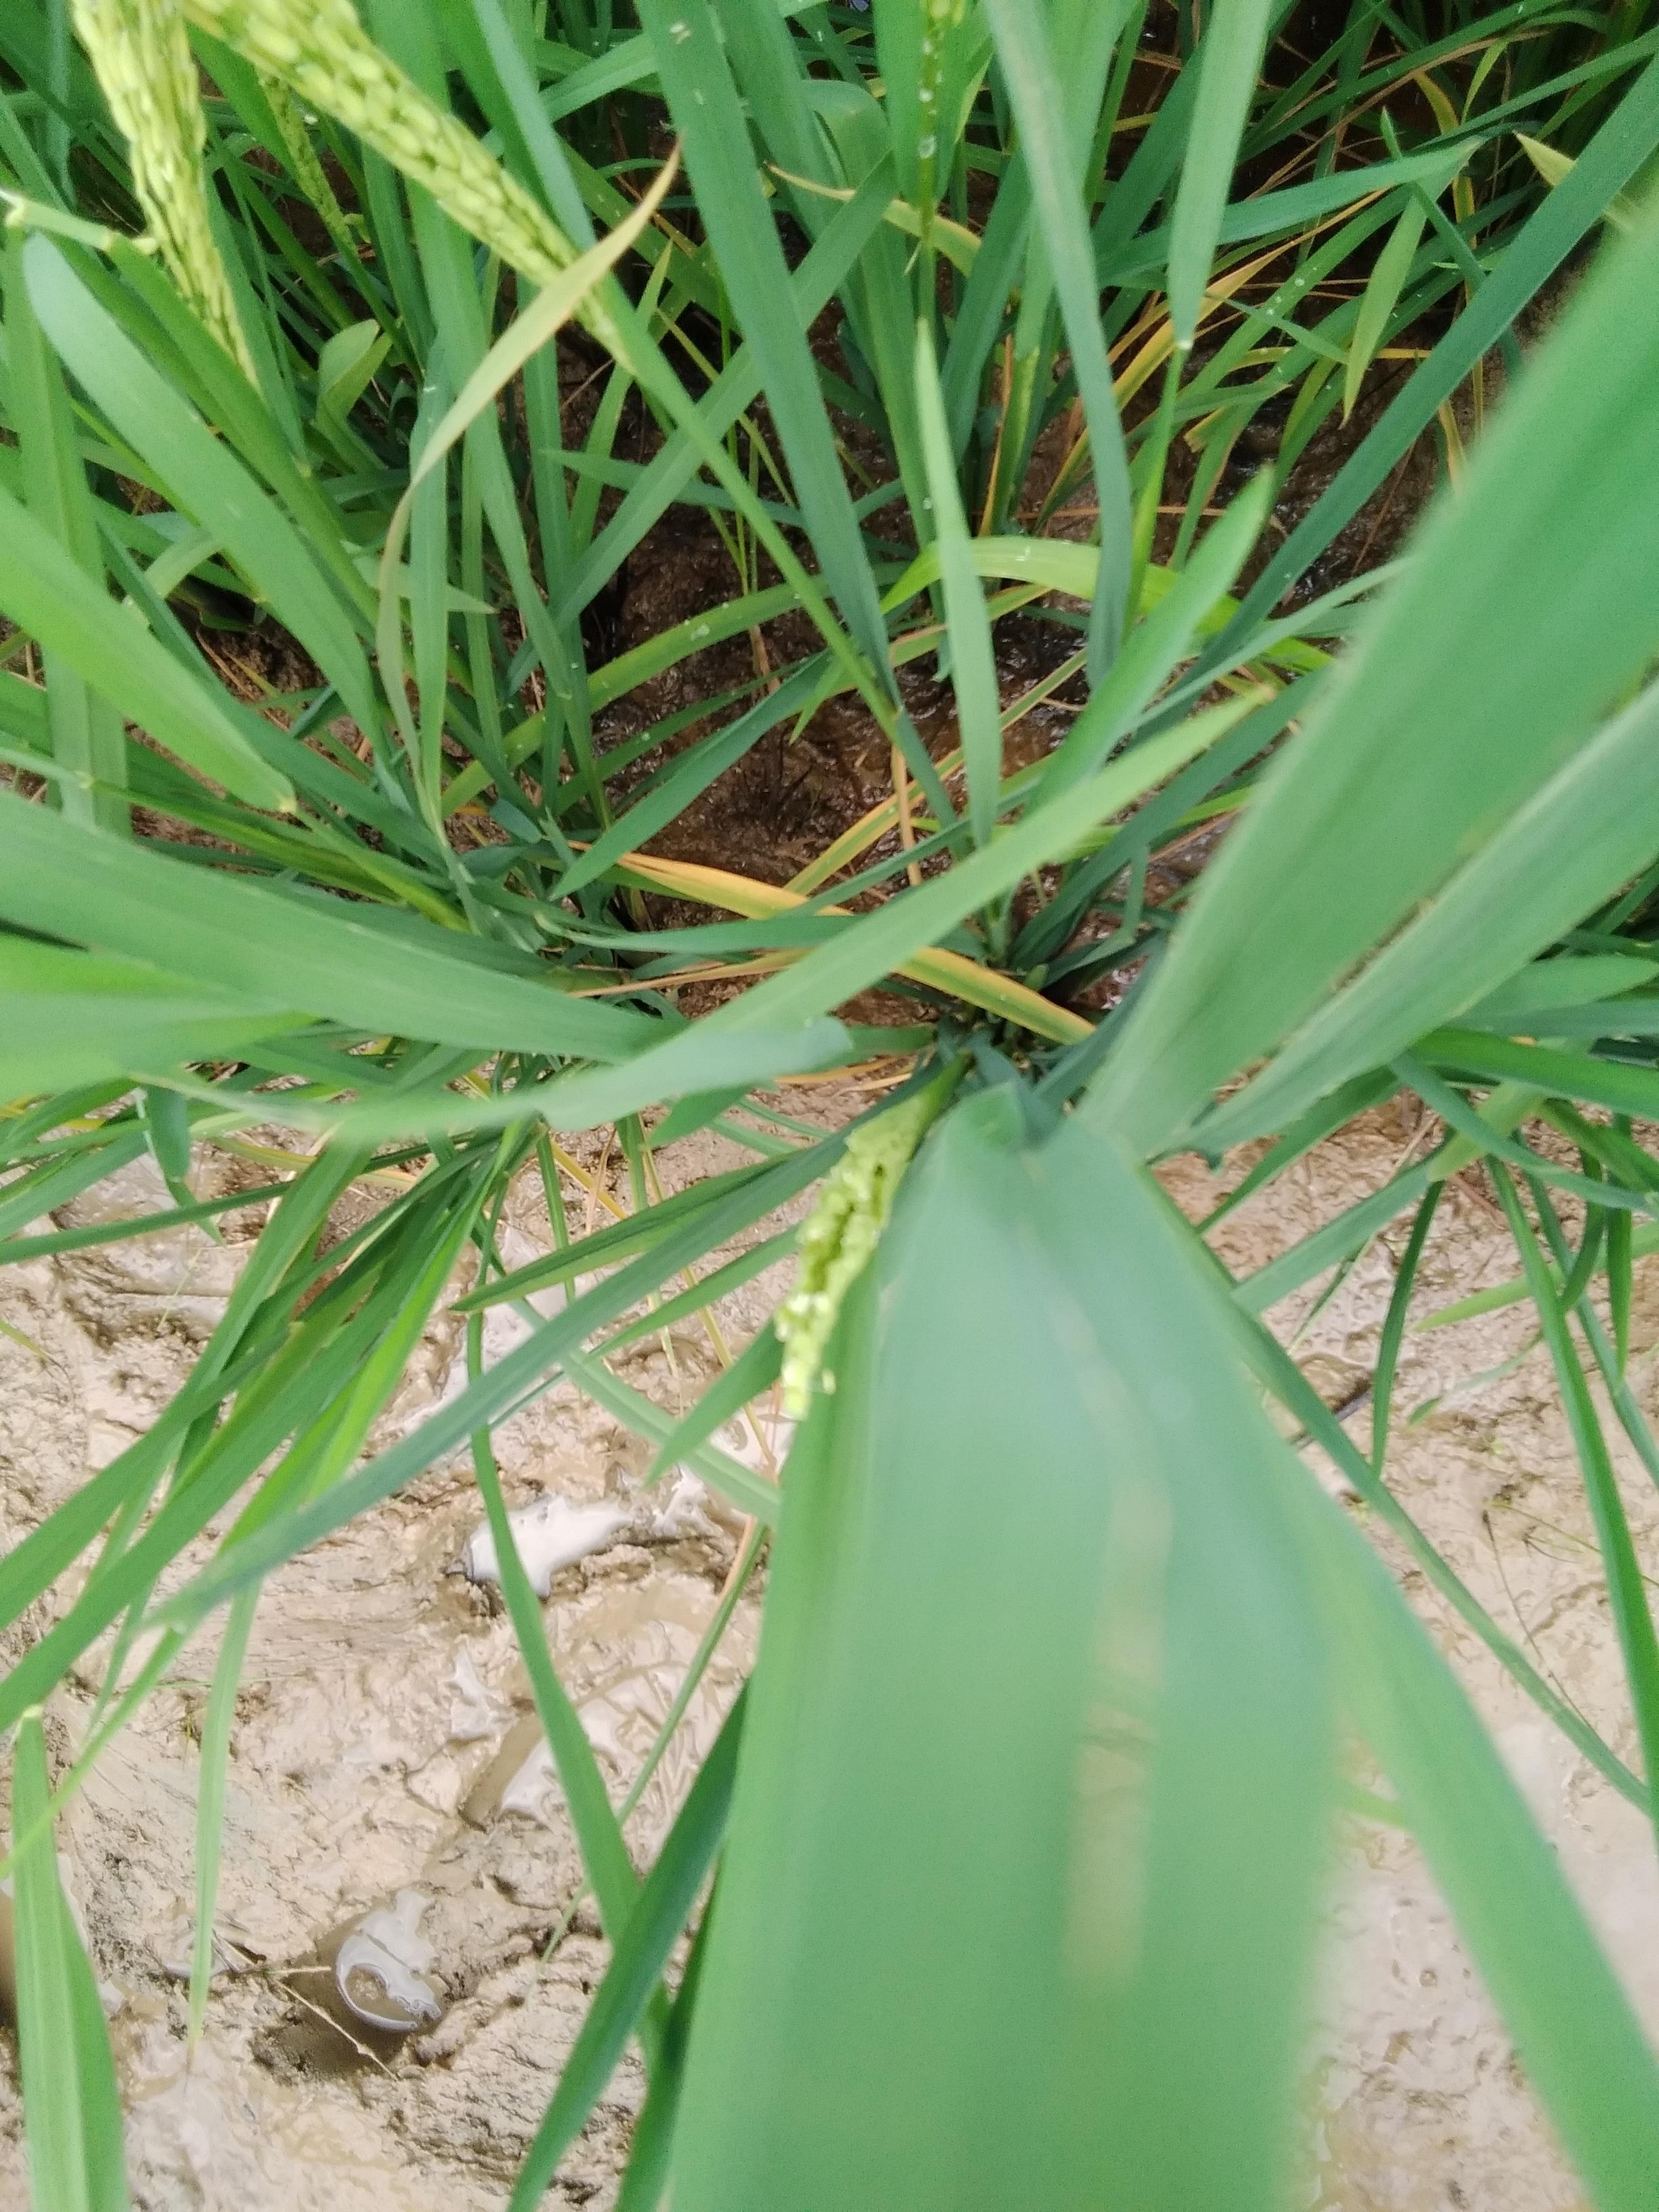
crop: rice
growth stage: heading
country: Nigeria
